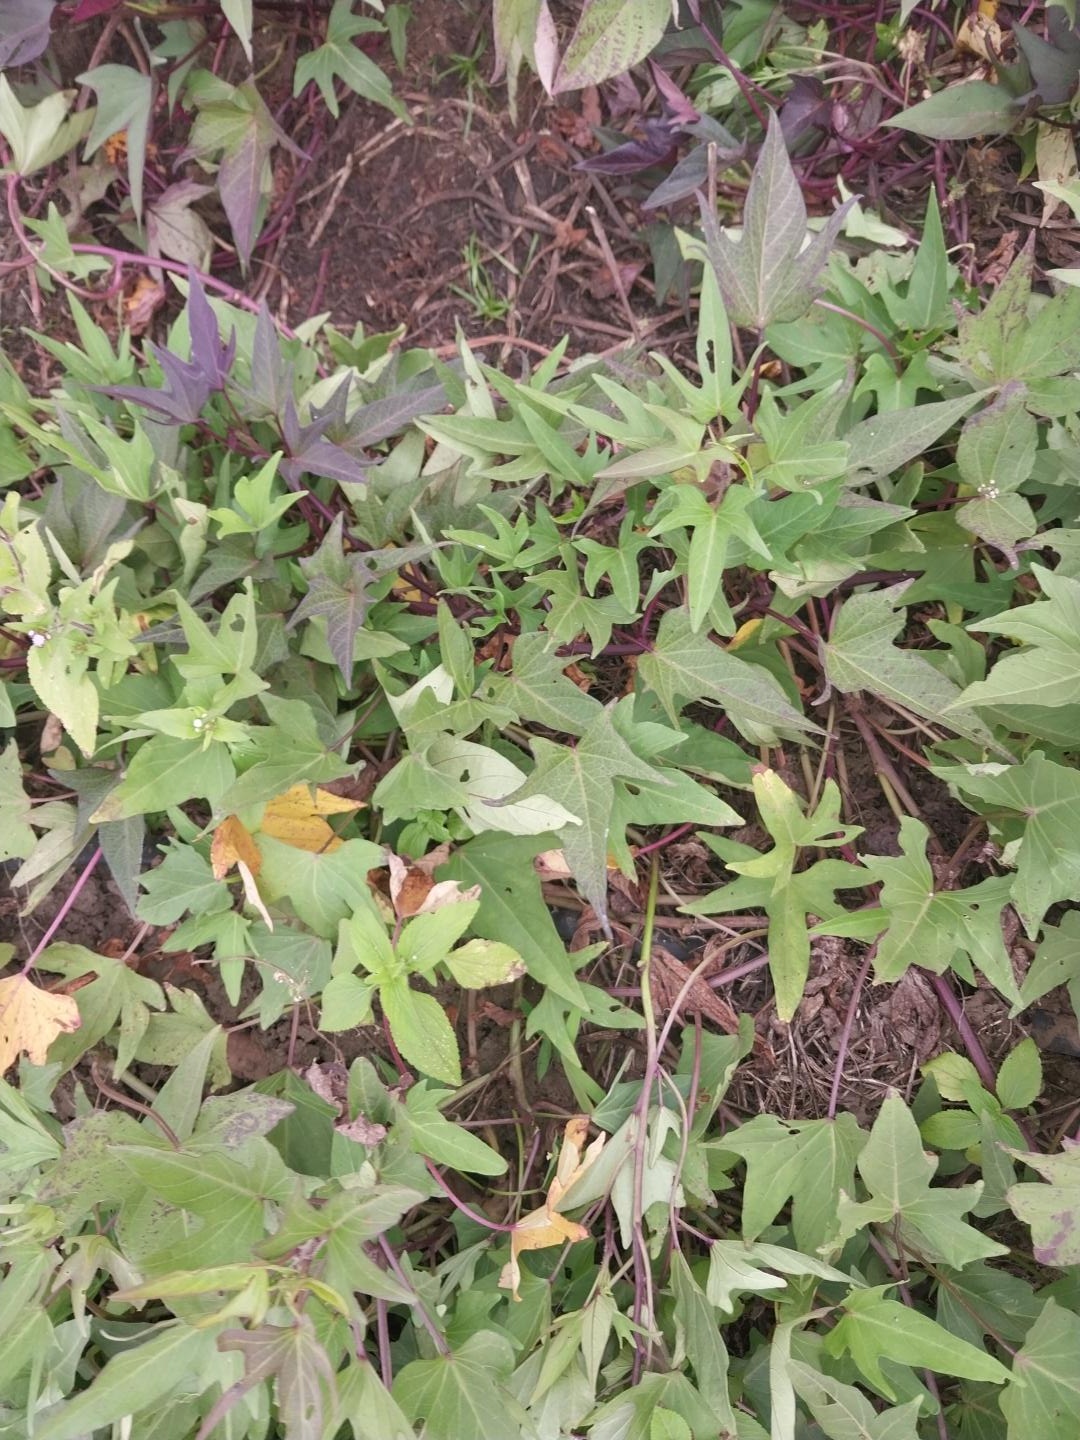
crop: sweet potato
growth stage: flowering
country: Tanzania
